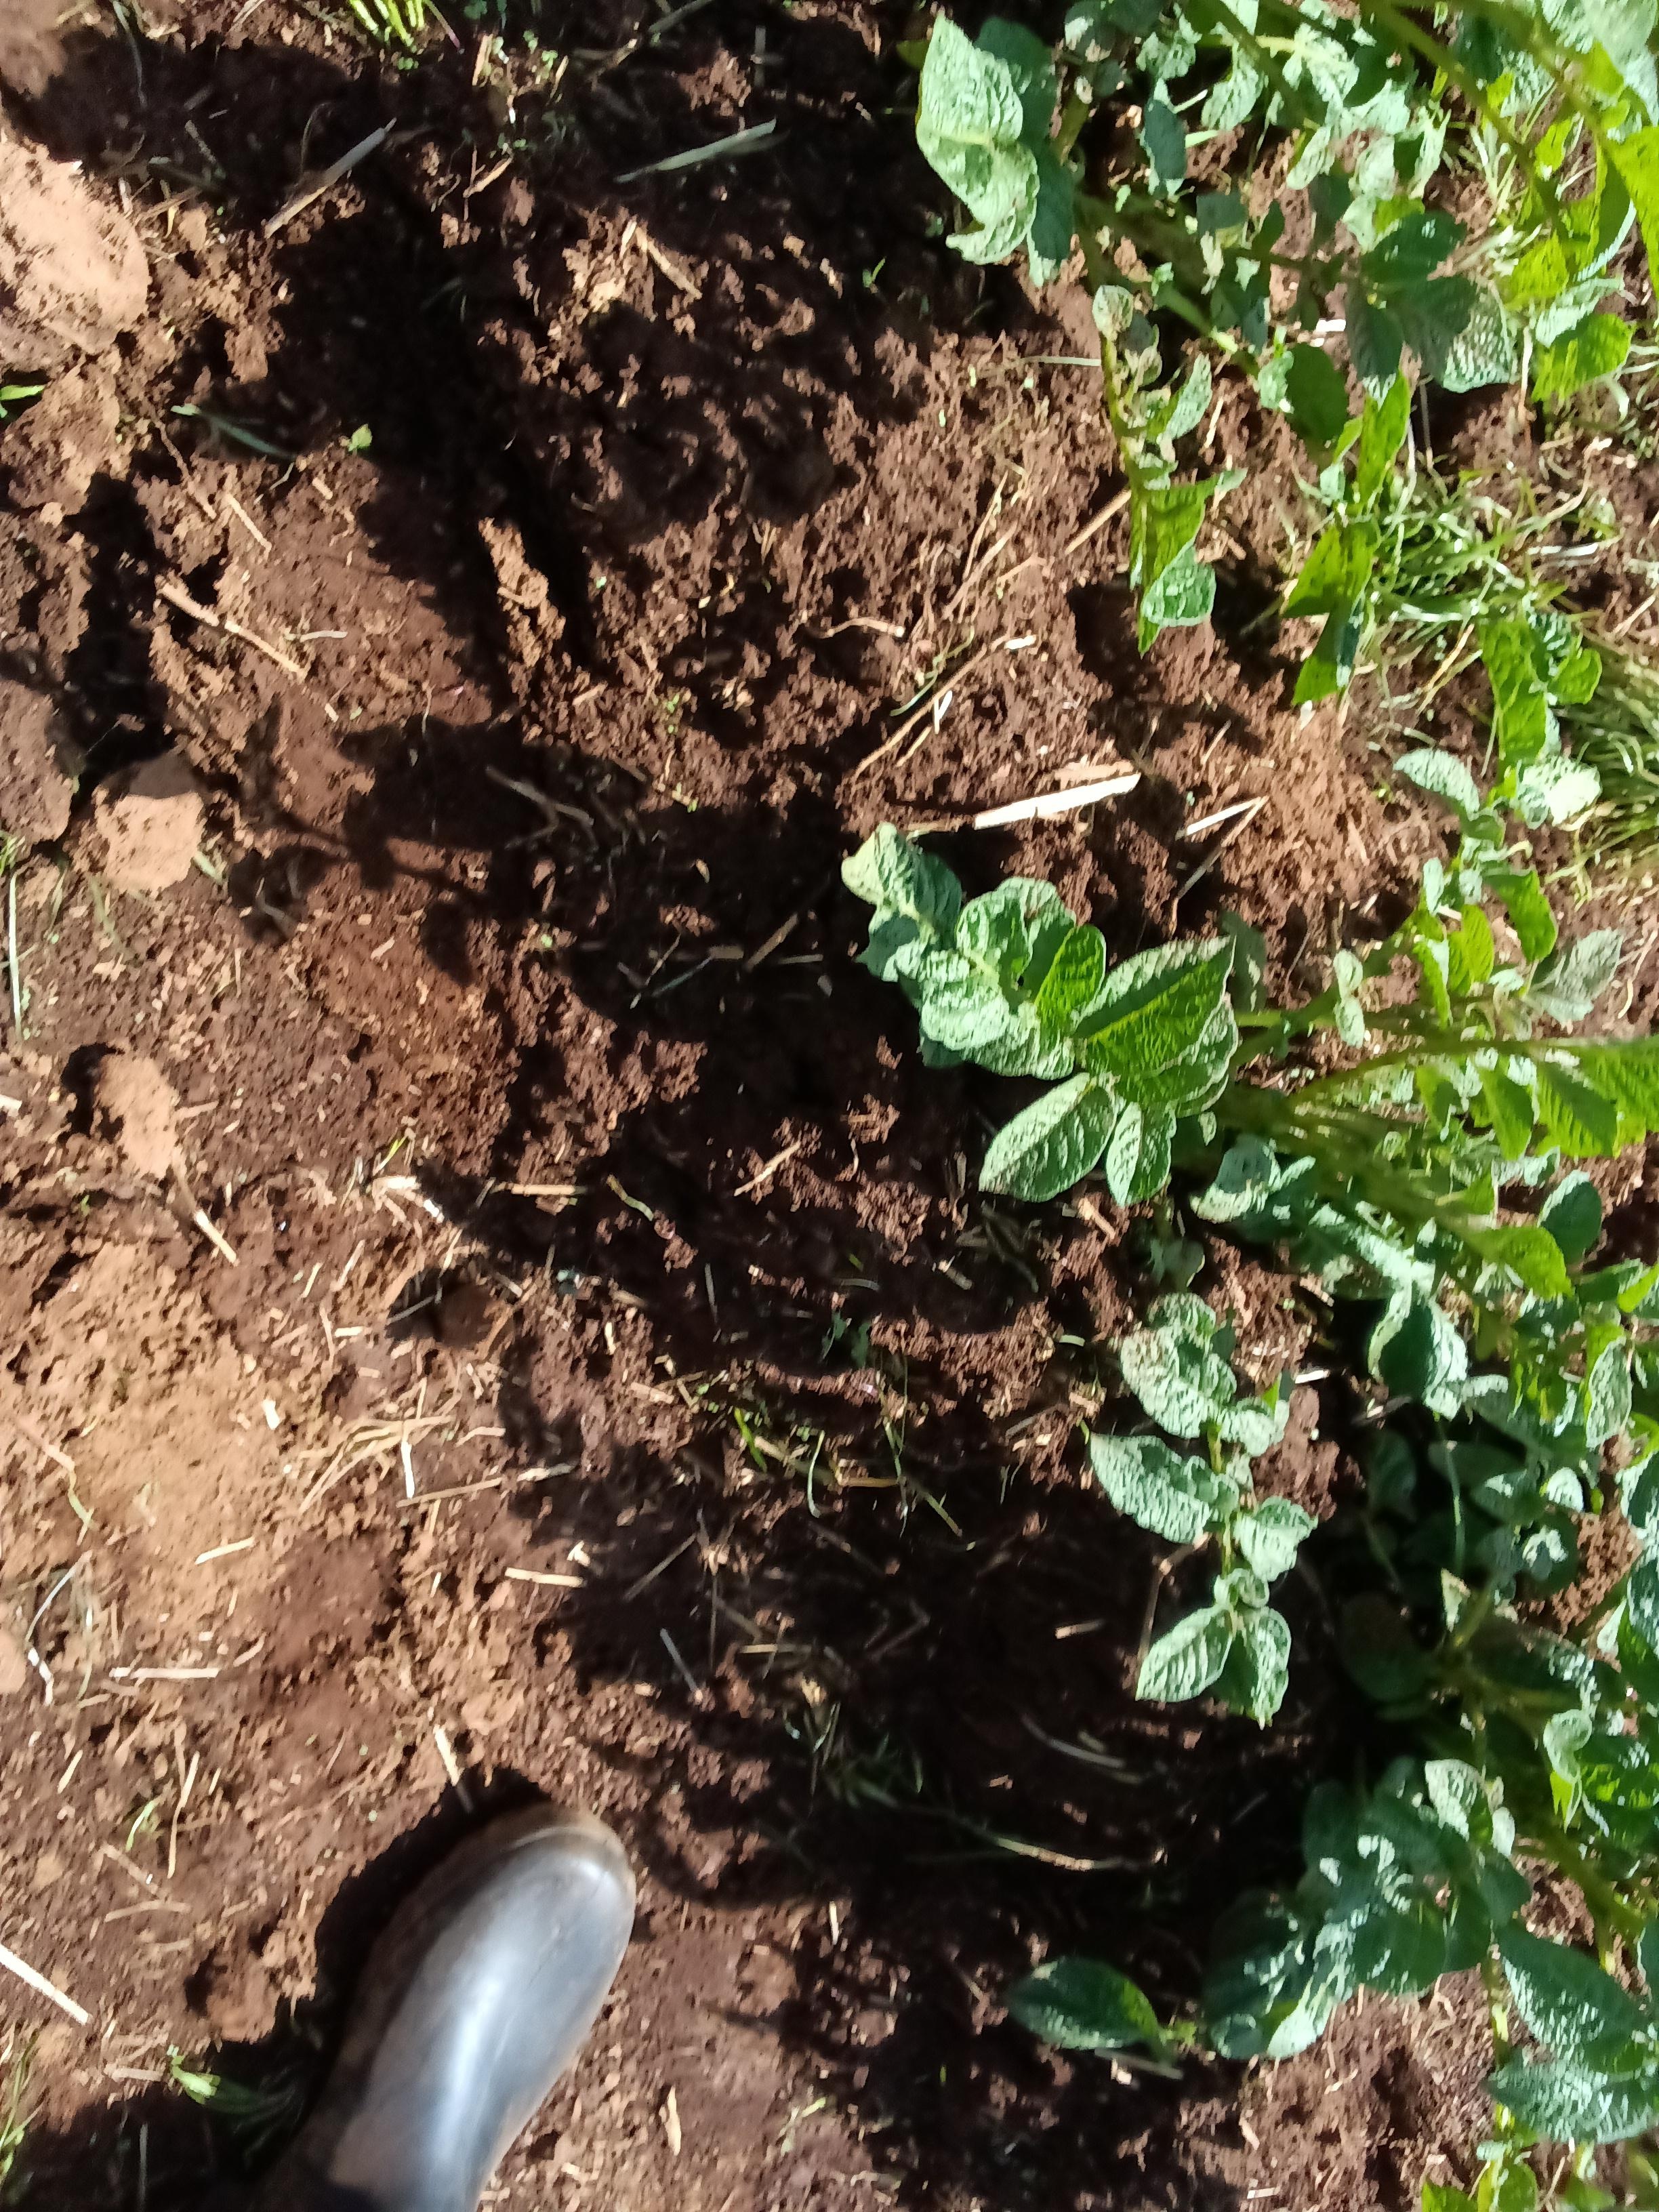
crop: potato
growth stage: vegetative
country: Kenya
